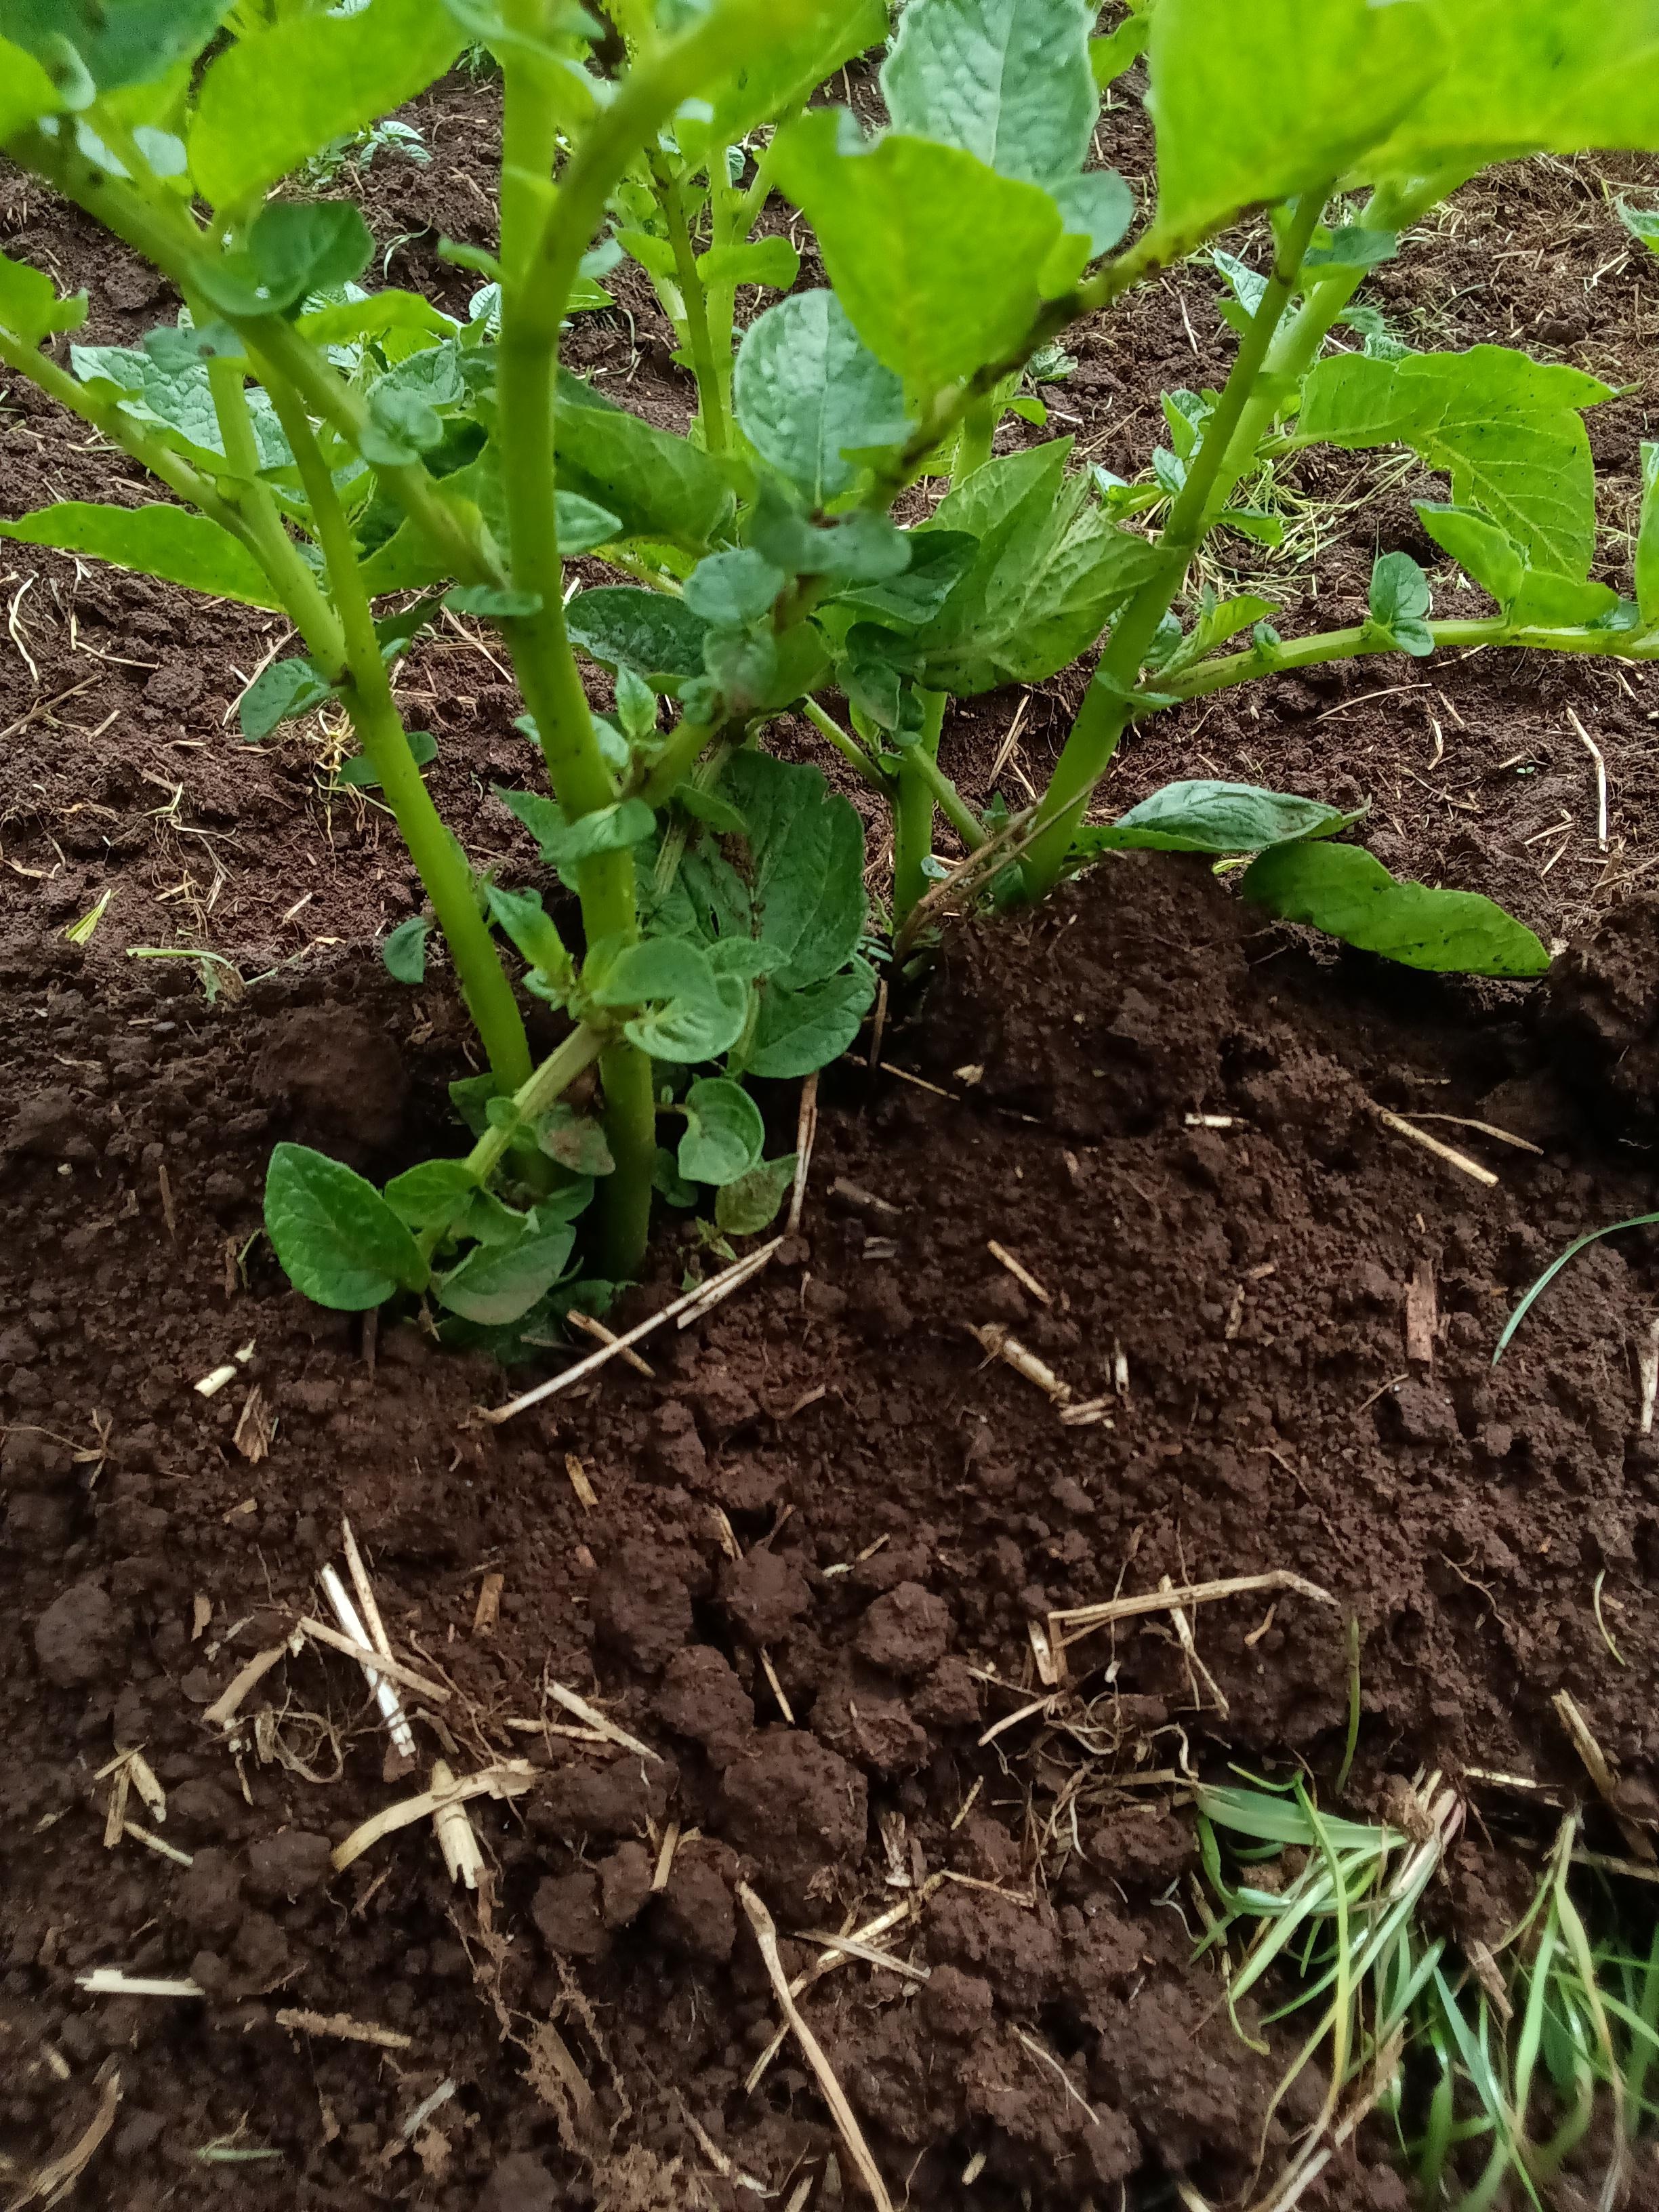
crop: potato
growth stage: vegetative
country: Kenya
